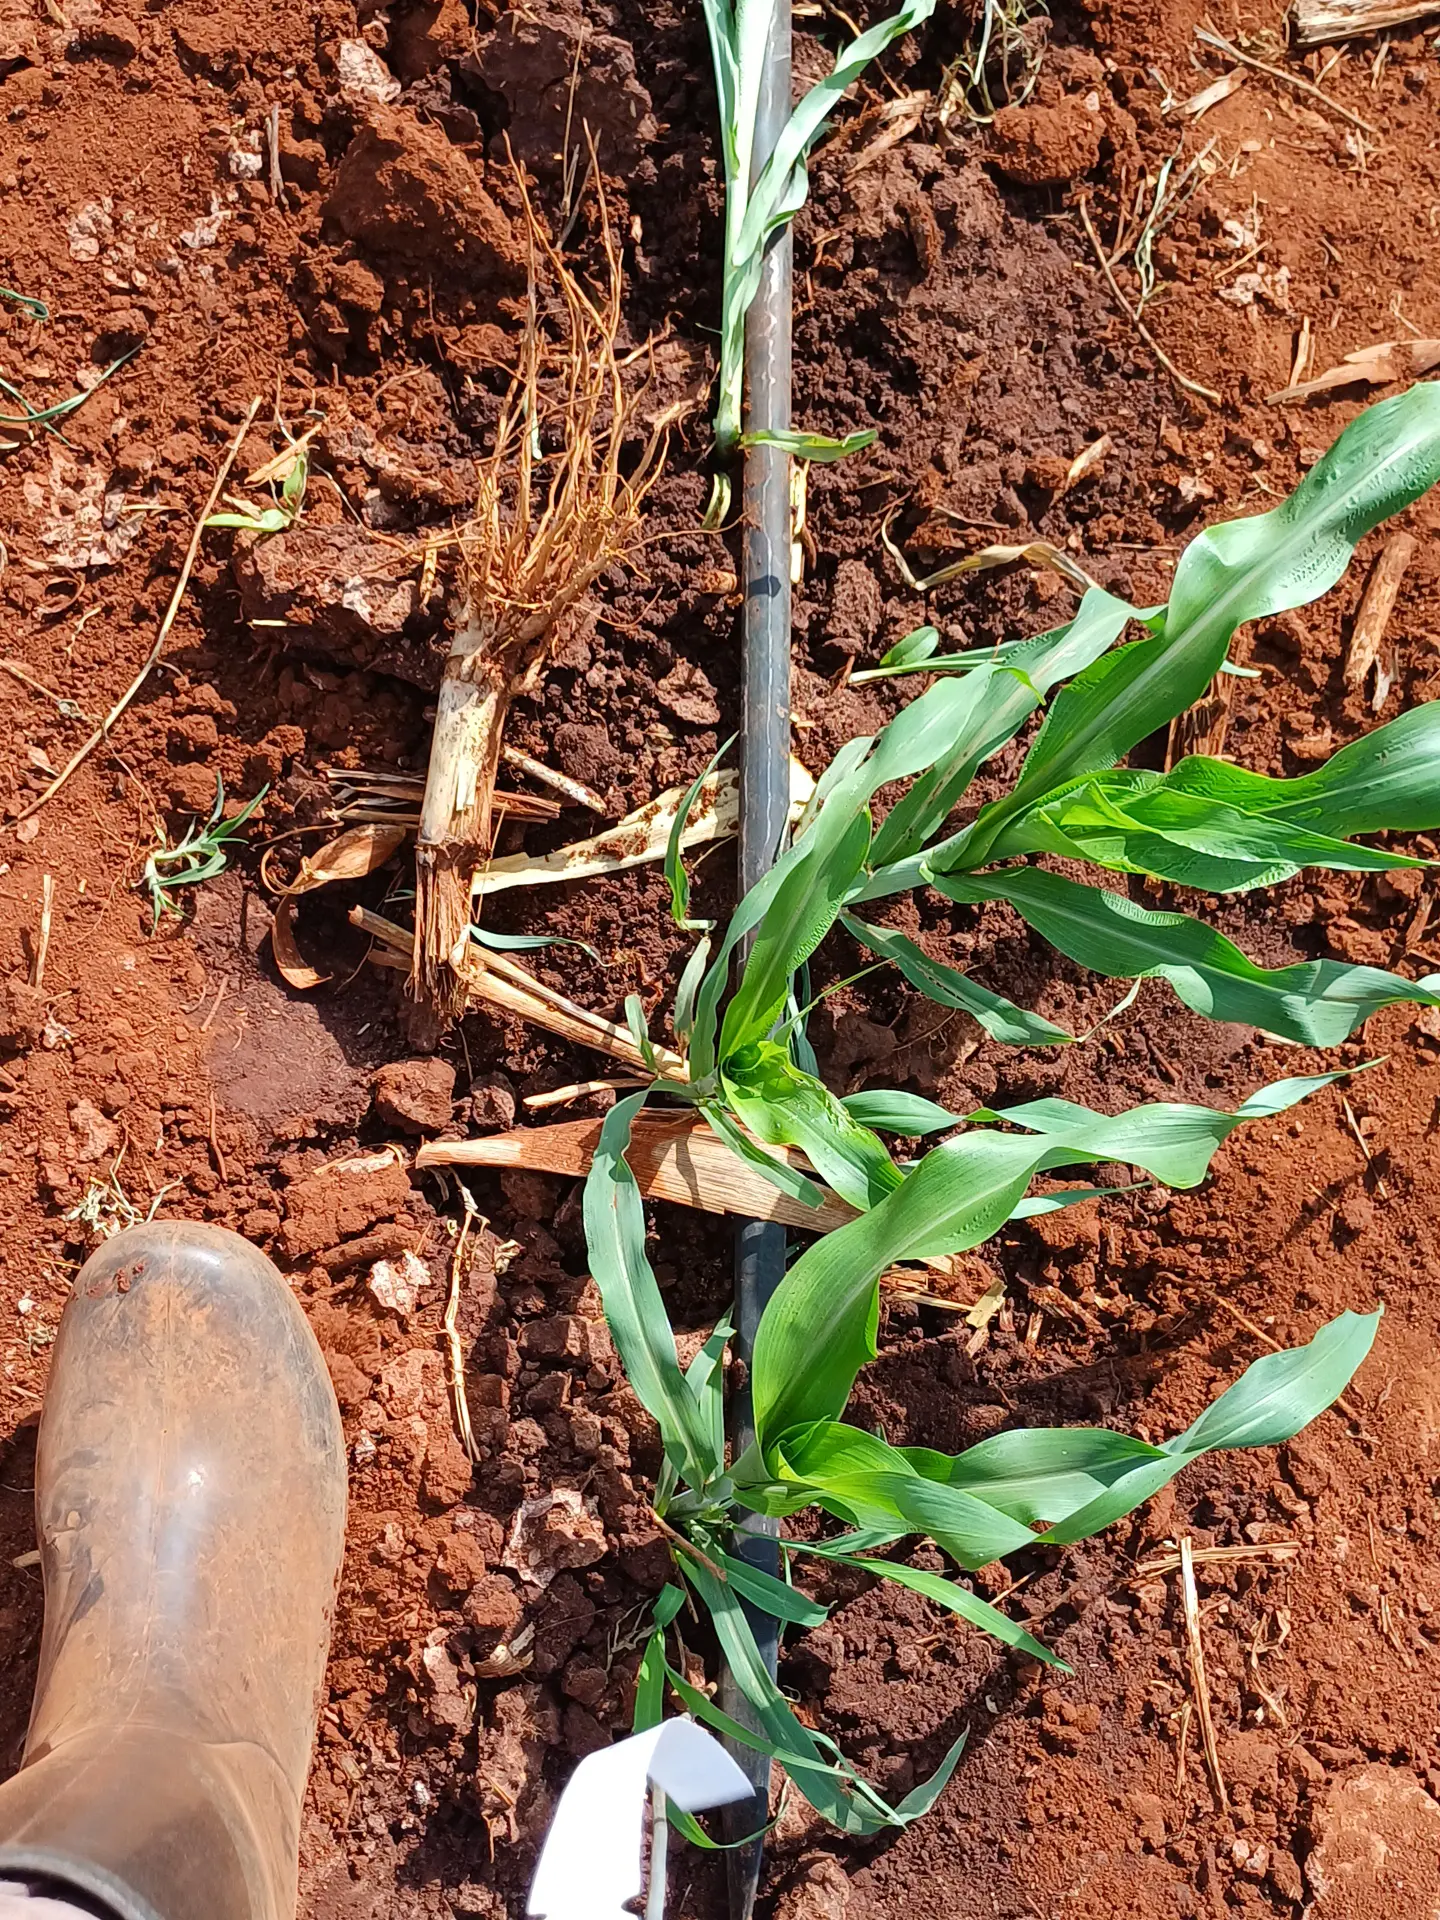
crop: sorghum
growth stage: vegetative
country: Kenya
